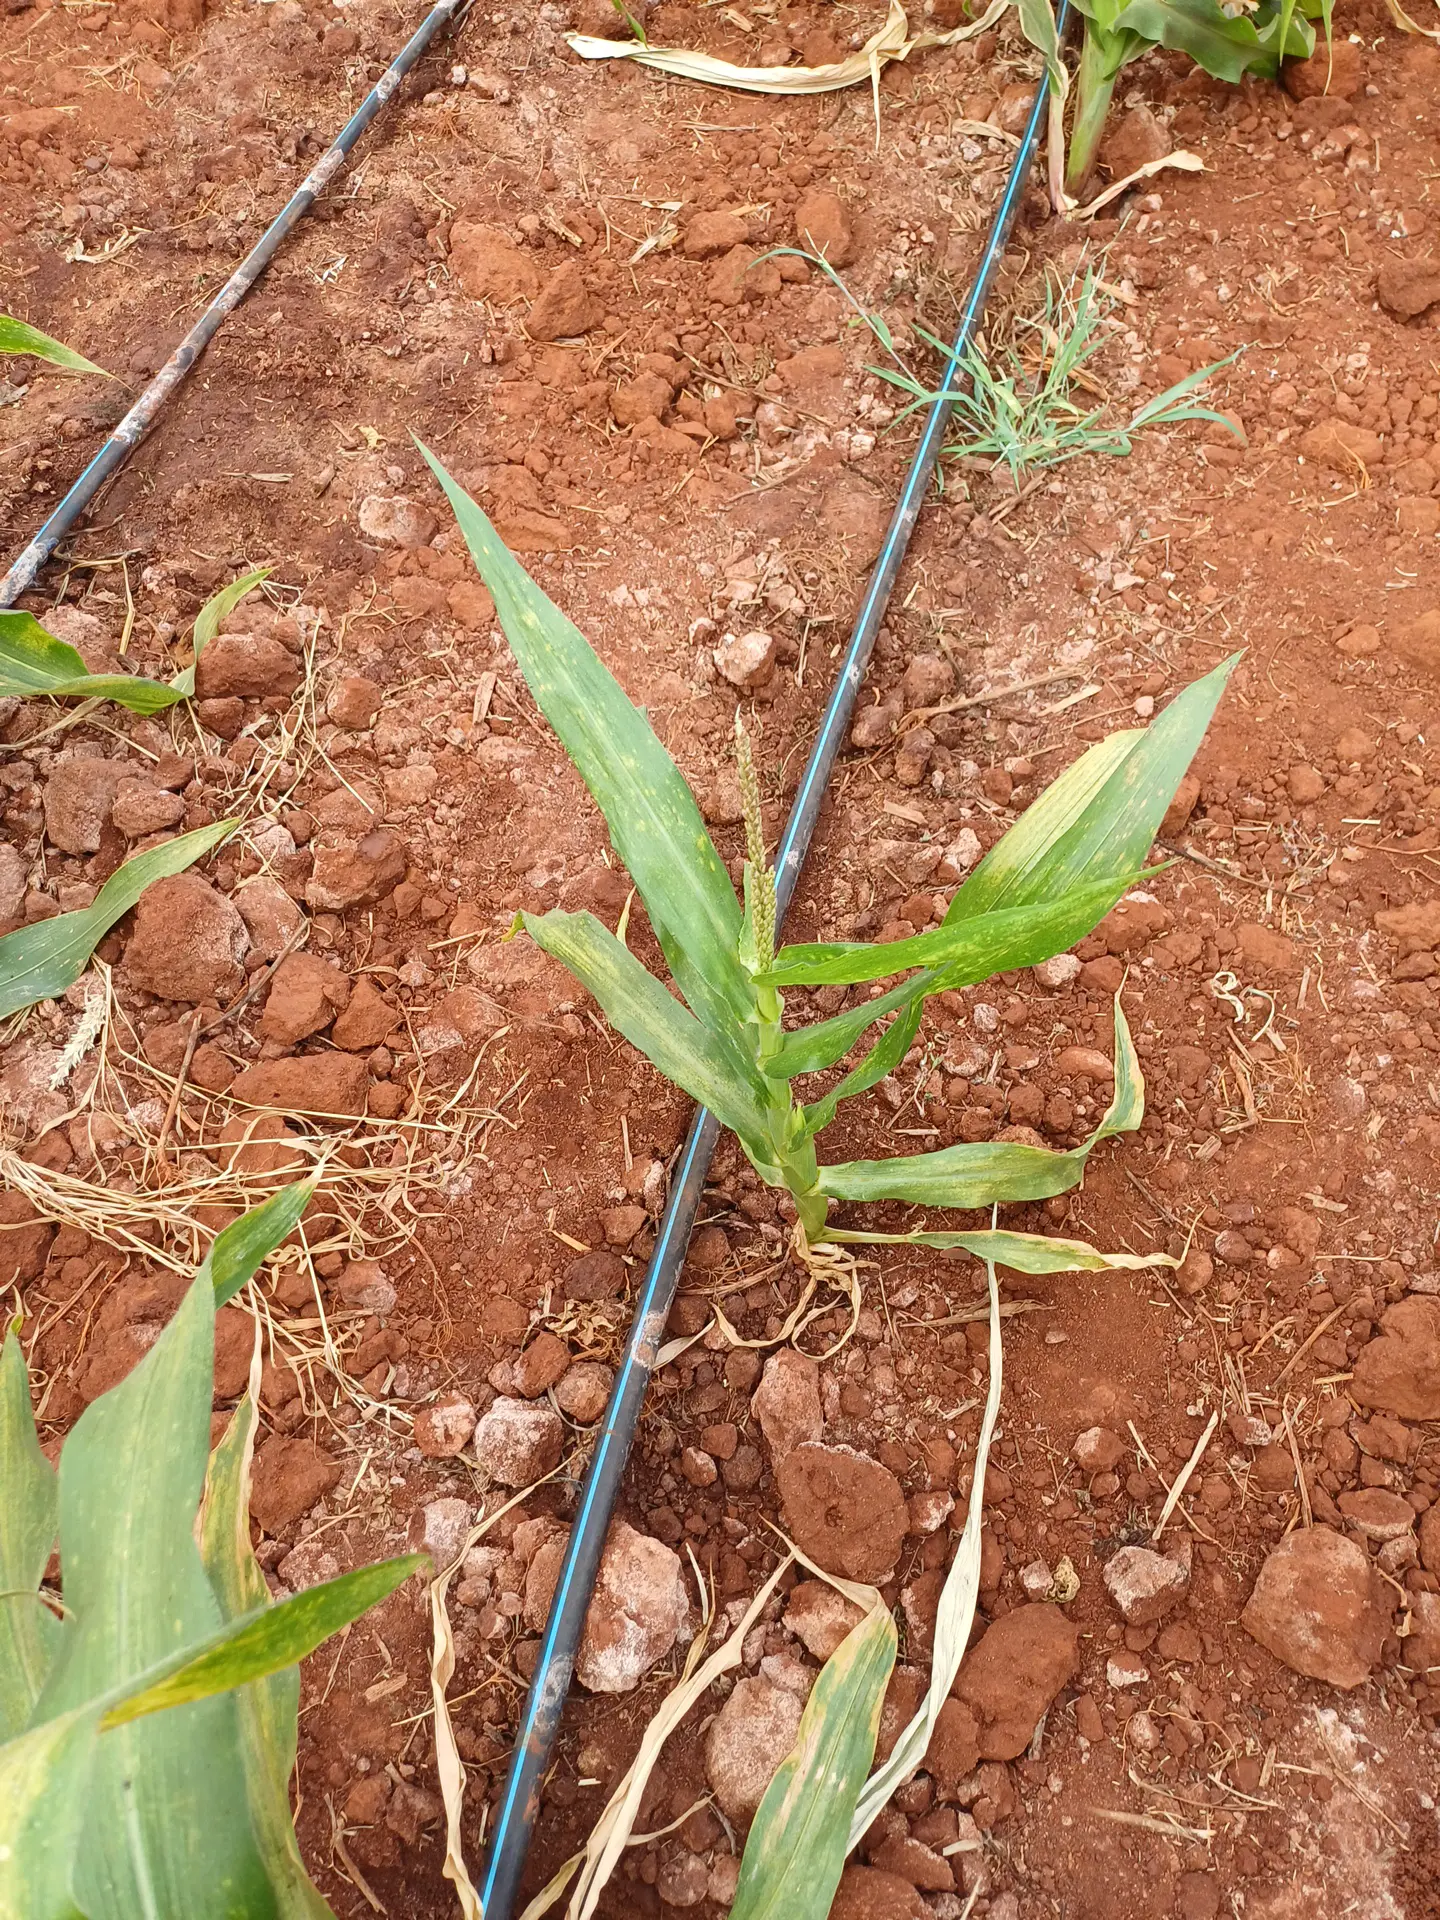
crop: maize
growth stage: flowering
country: Kenya
